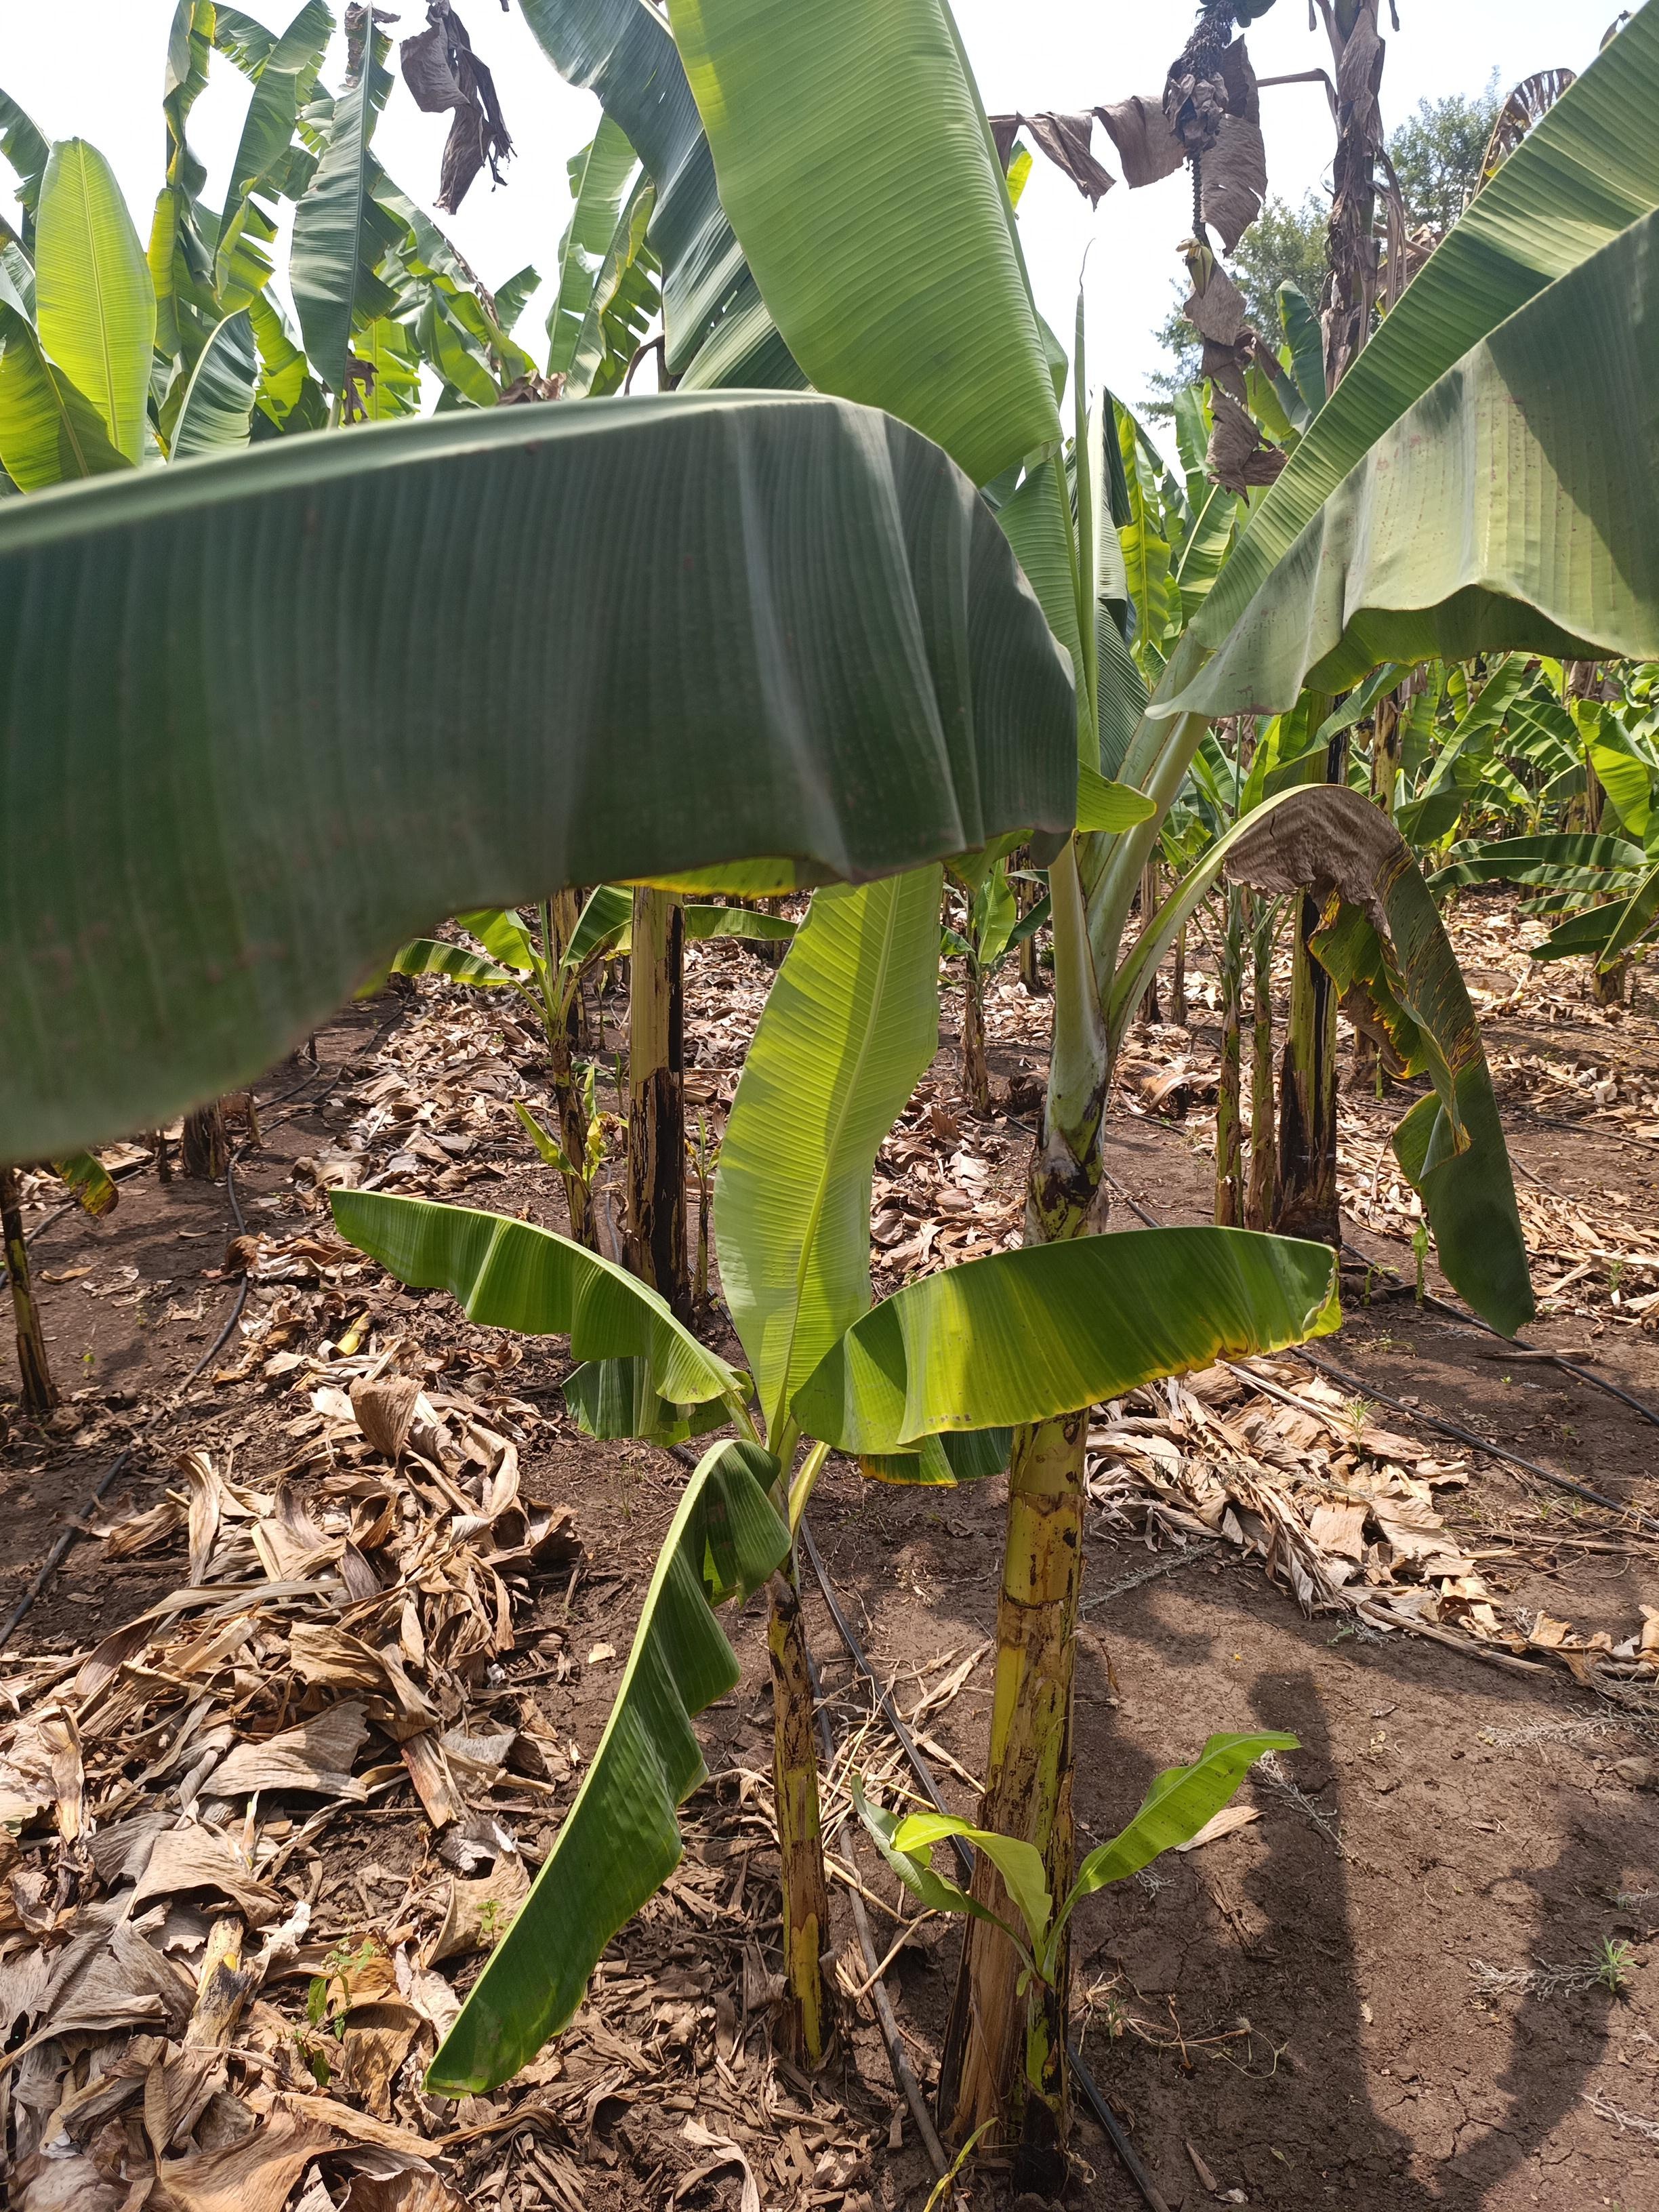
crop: banana
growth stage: vegetative
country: Tanzania
